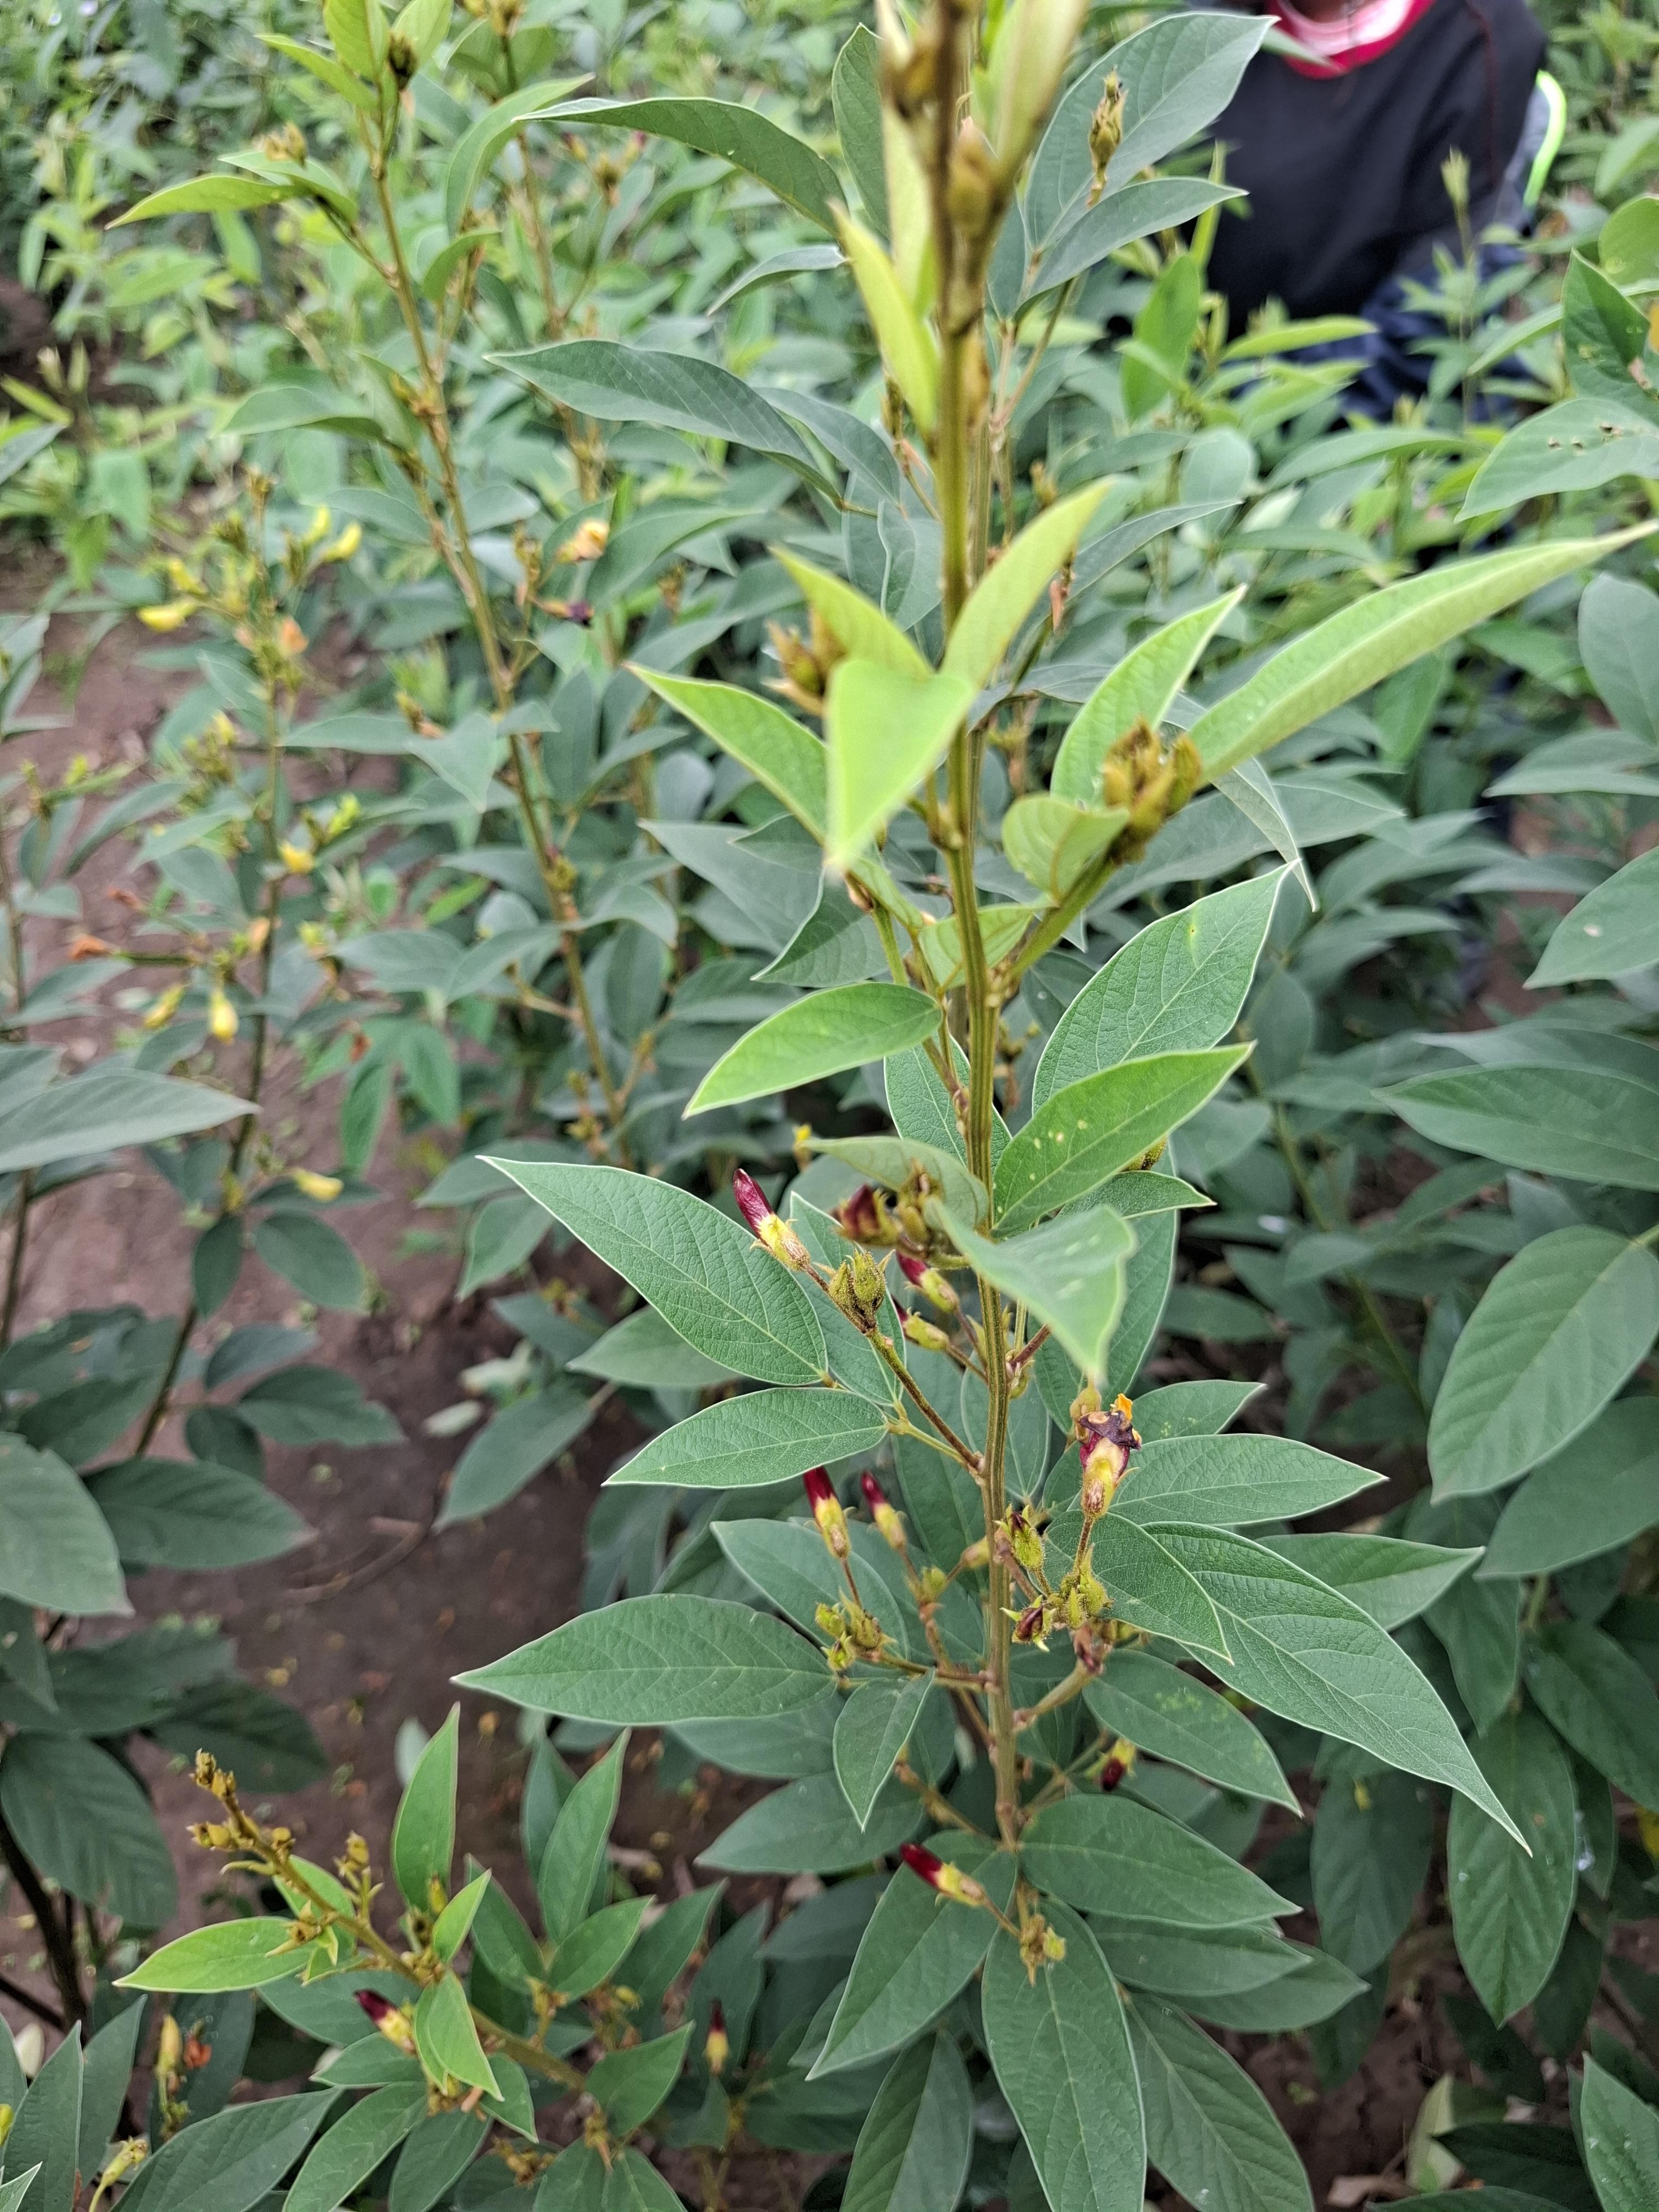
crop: sweet potato
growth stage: vegetative
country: Tanzania
